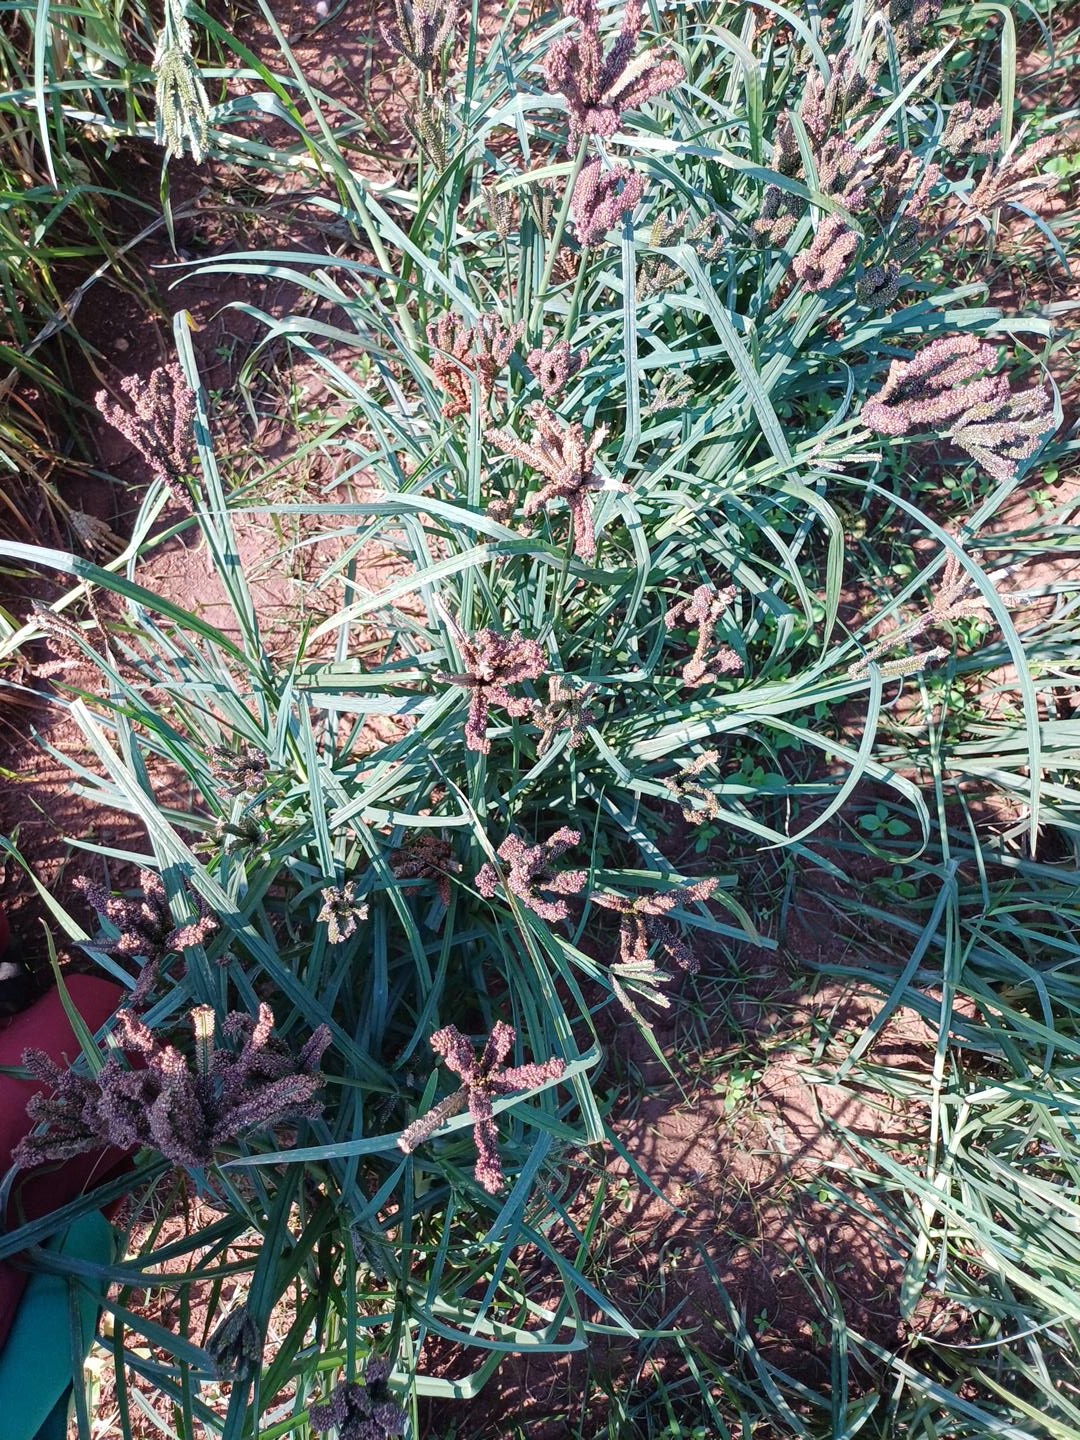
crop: finger millet
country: Kenya
